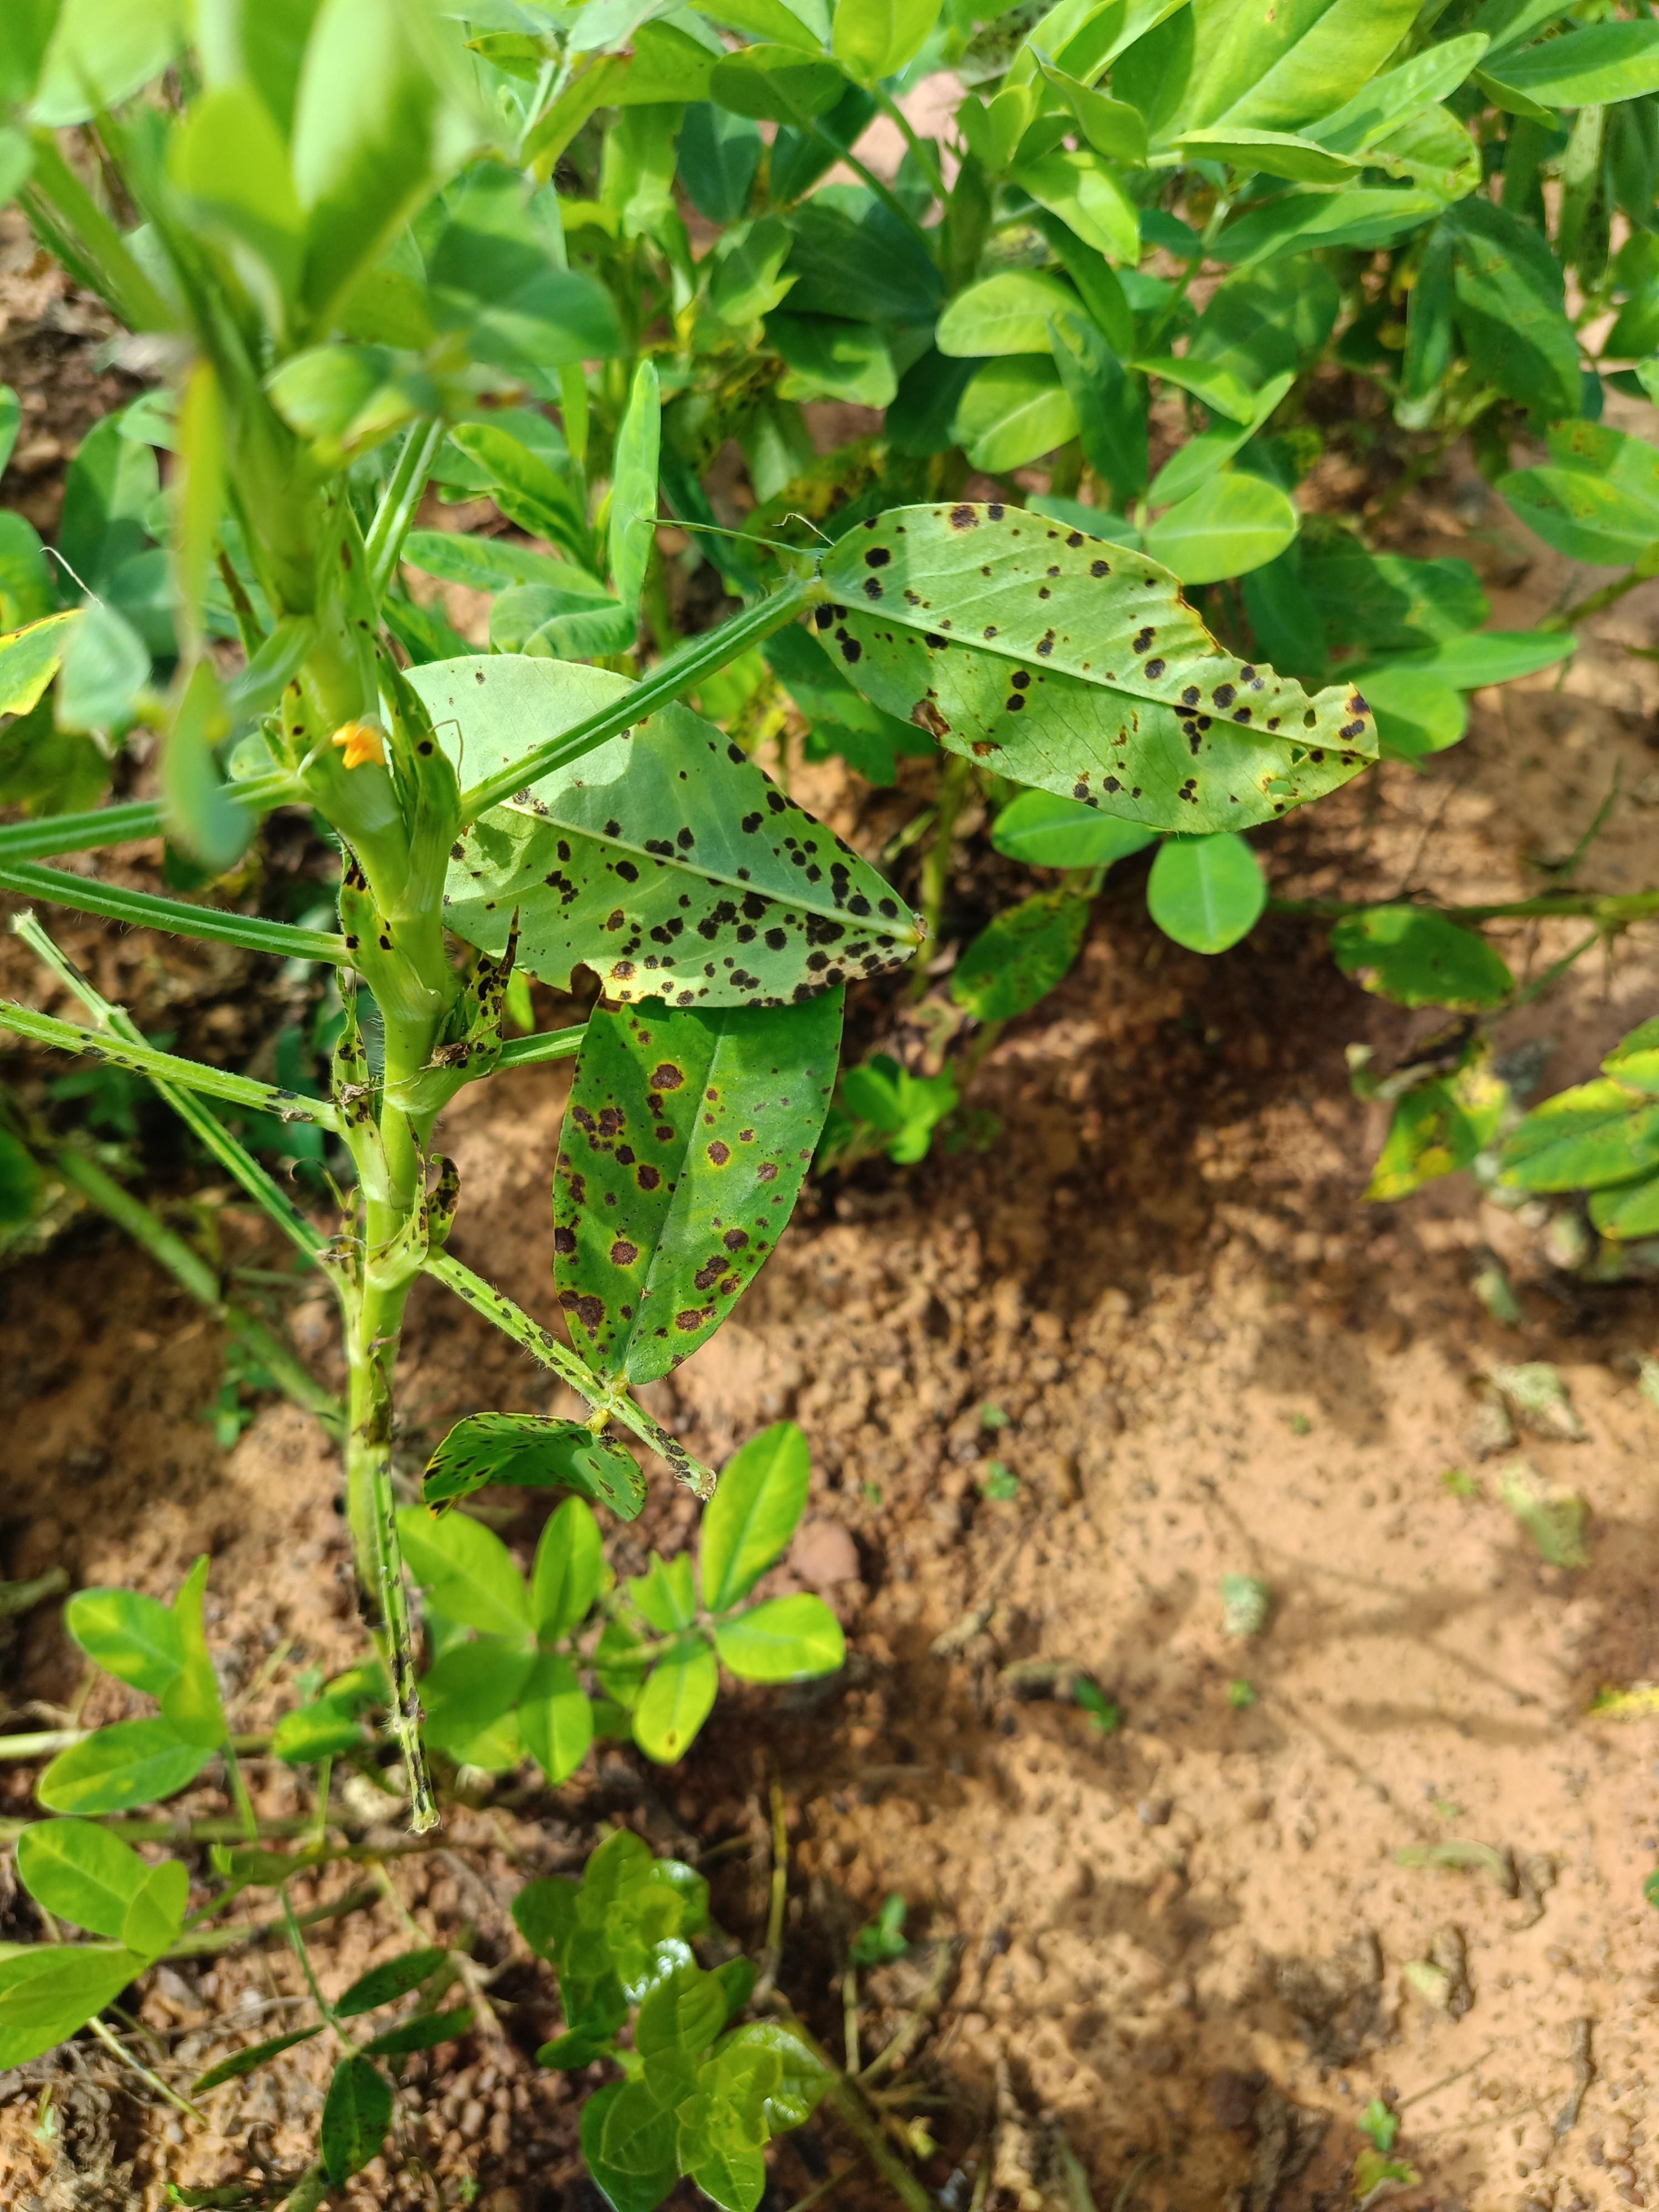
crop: groundnut
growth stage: development pod
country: Ghana
